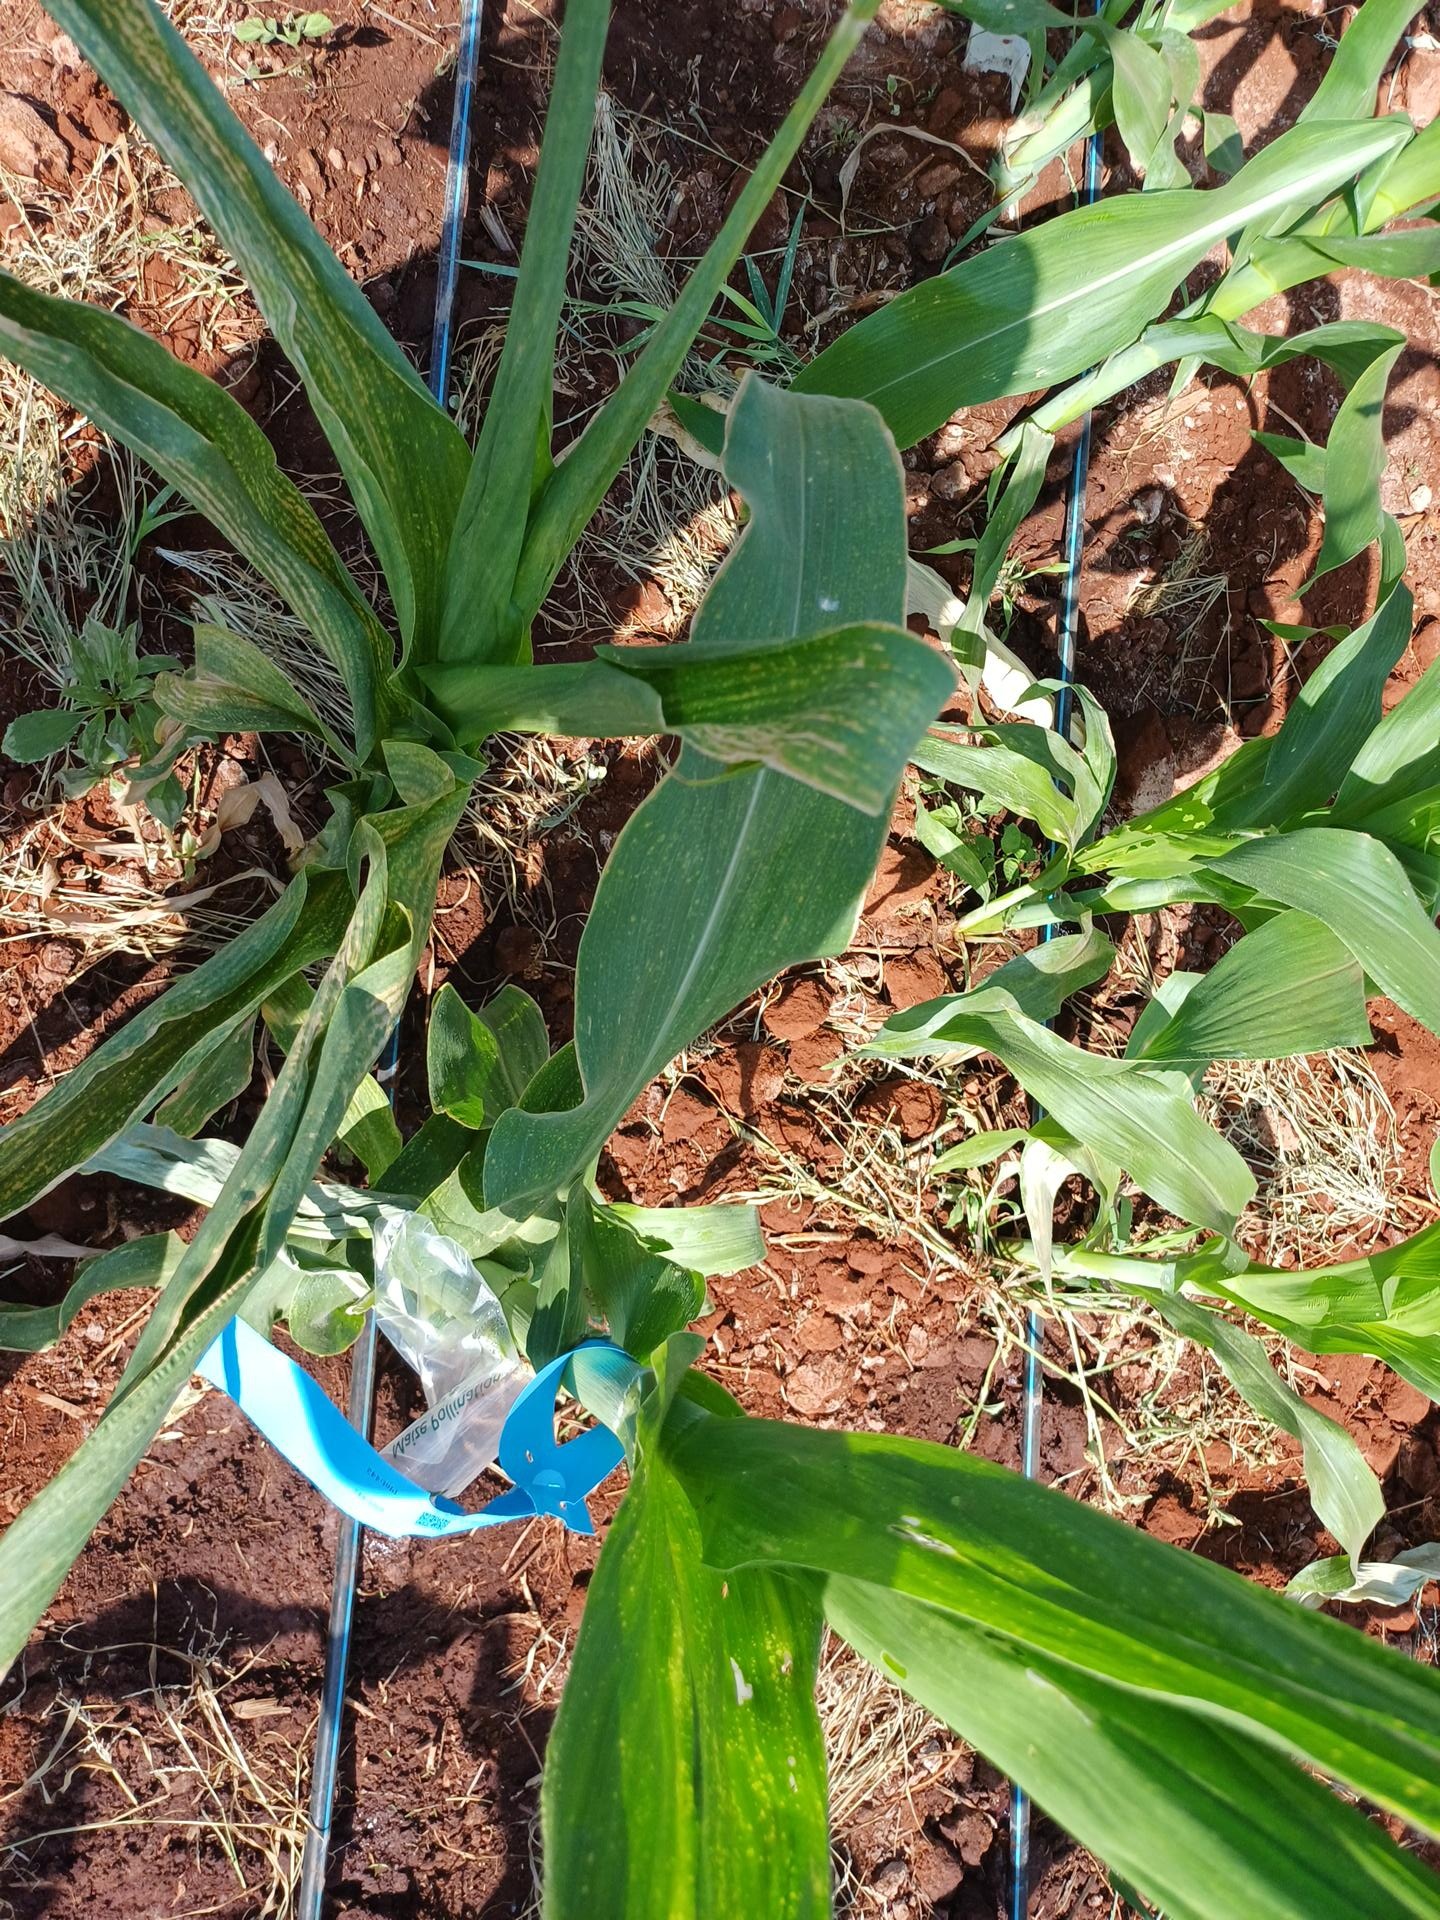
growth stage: vegetative
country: Kenya
